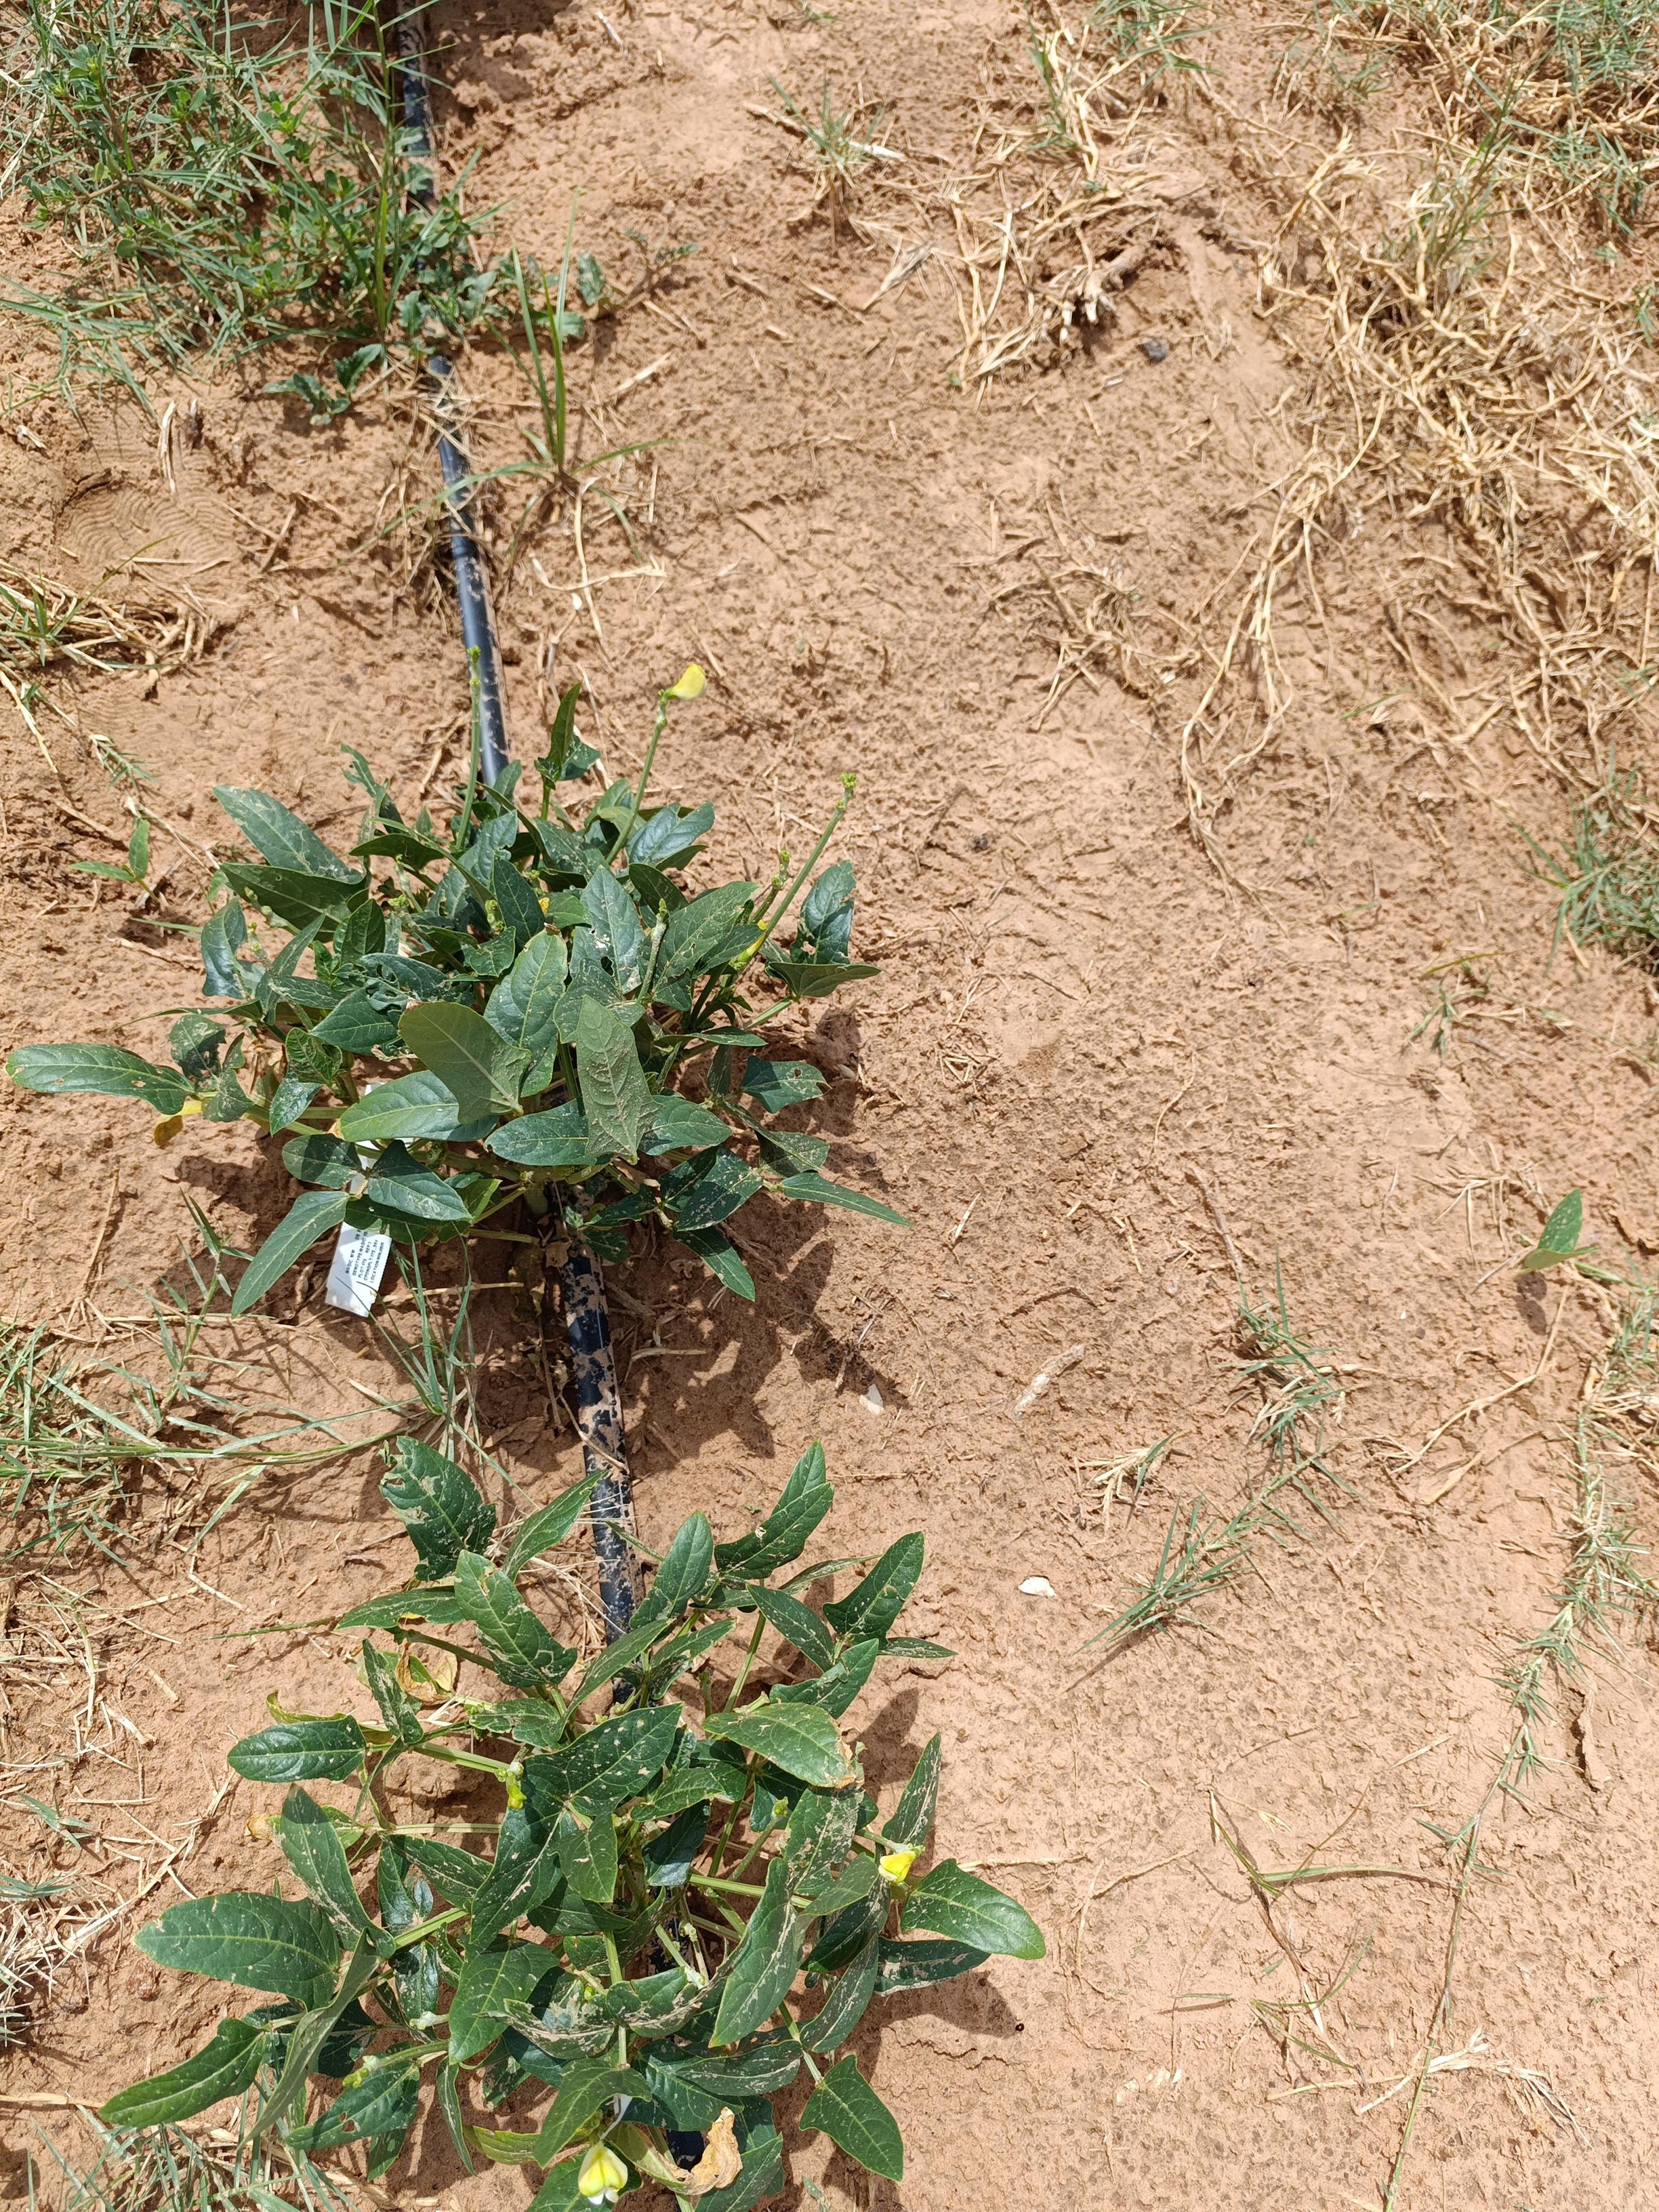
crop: cowpea
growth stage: flowering
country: Nigeria
